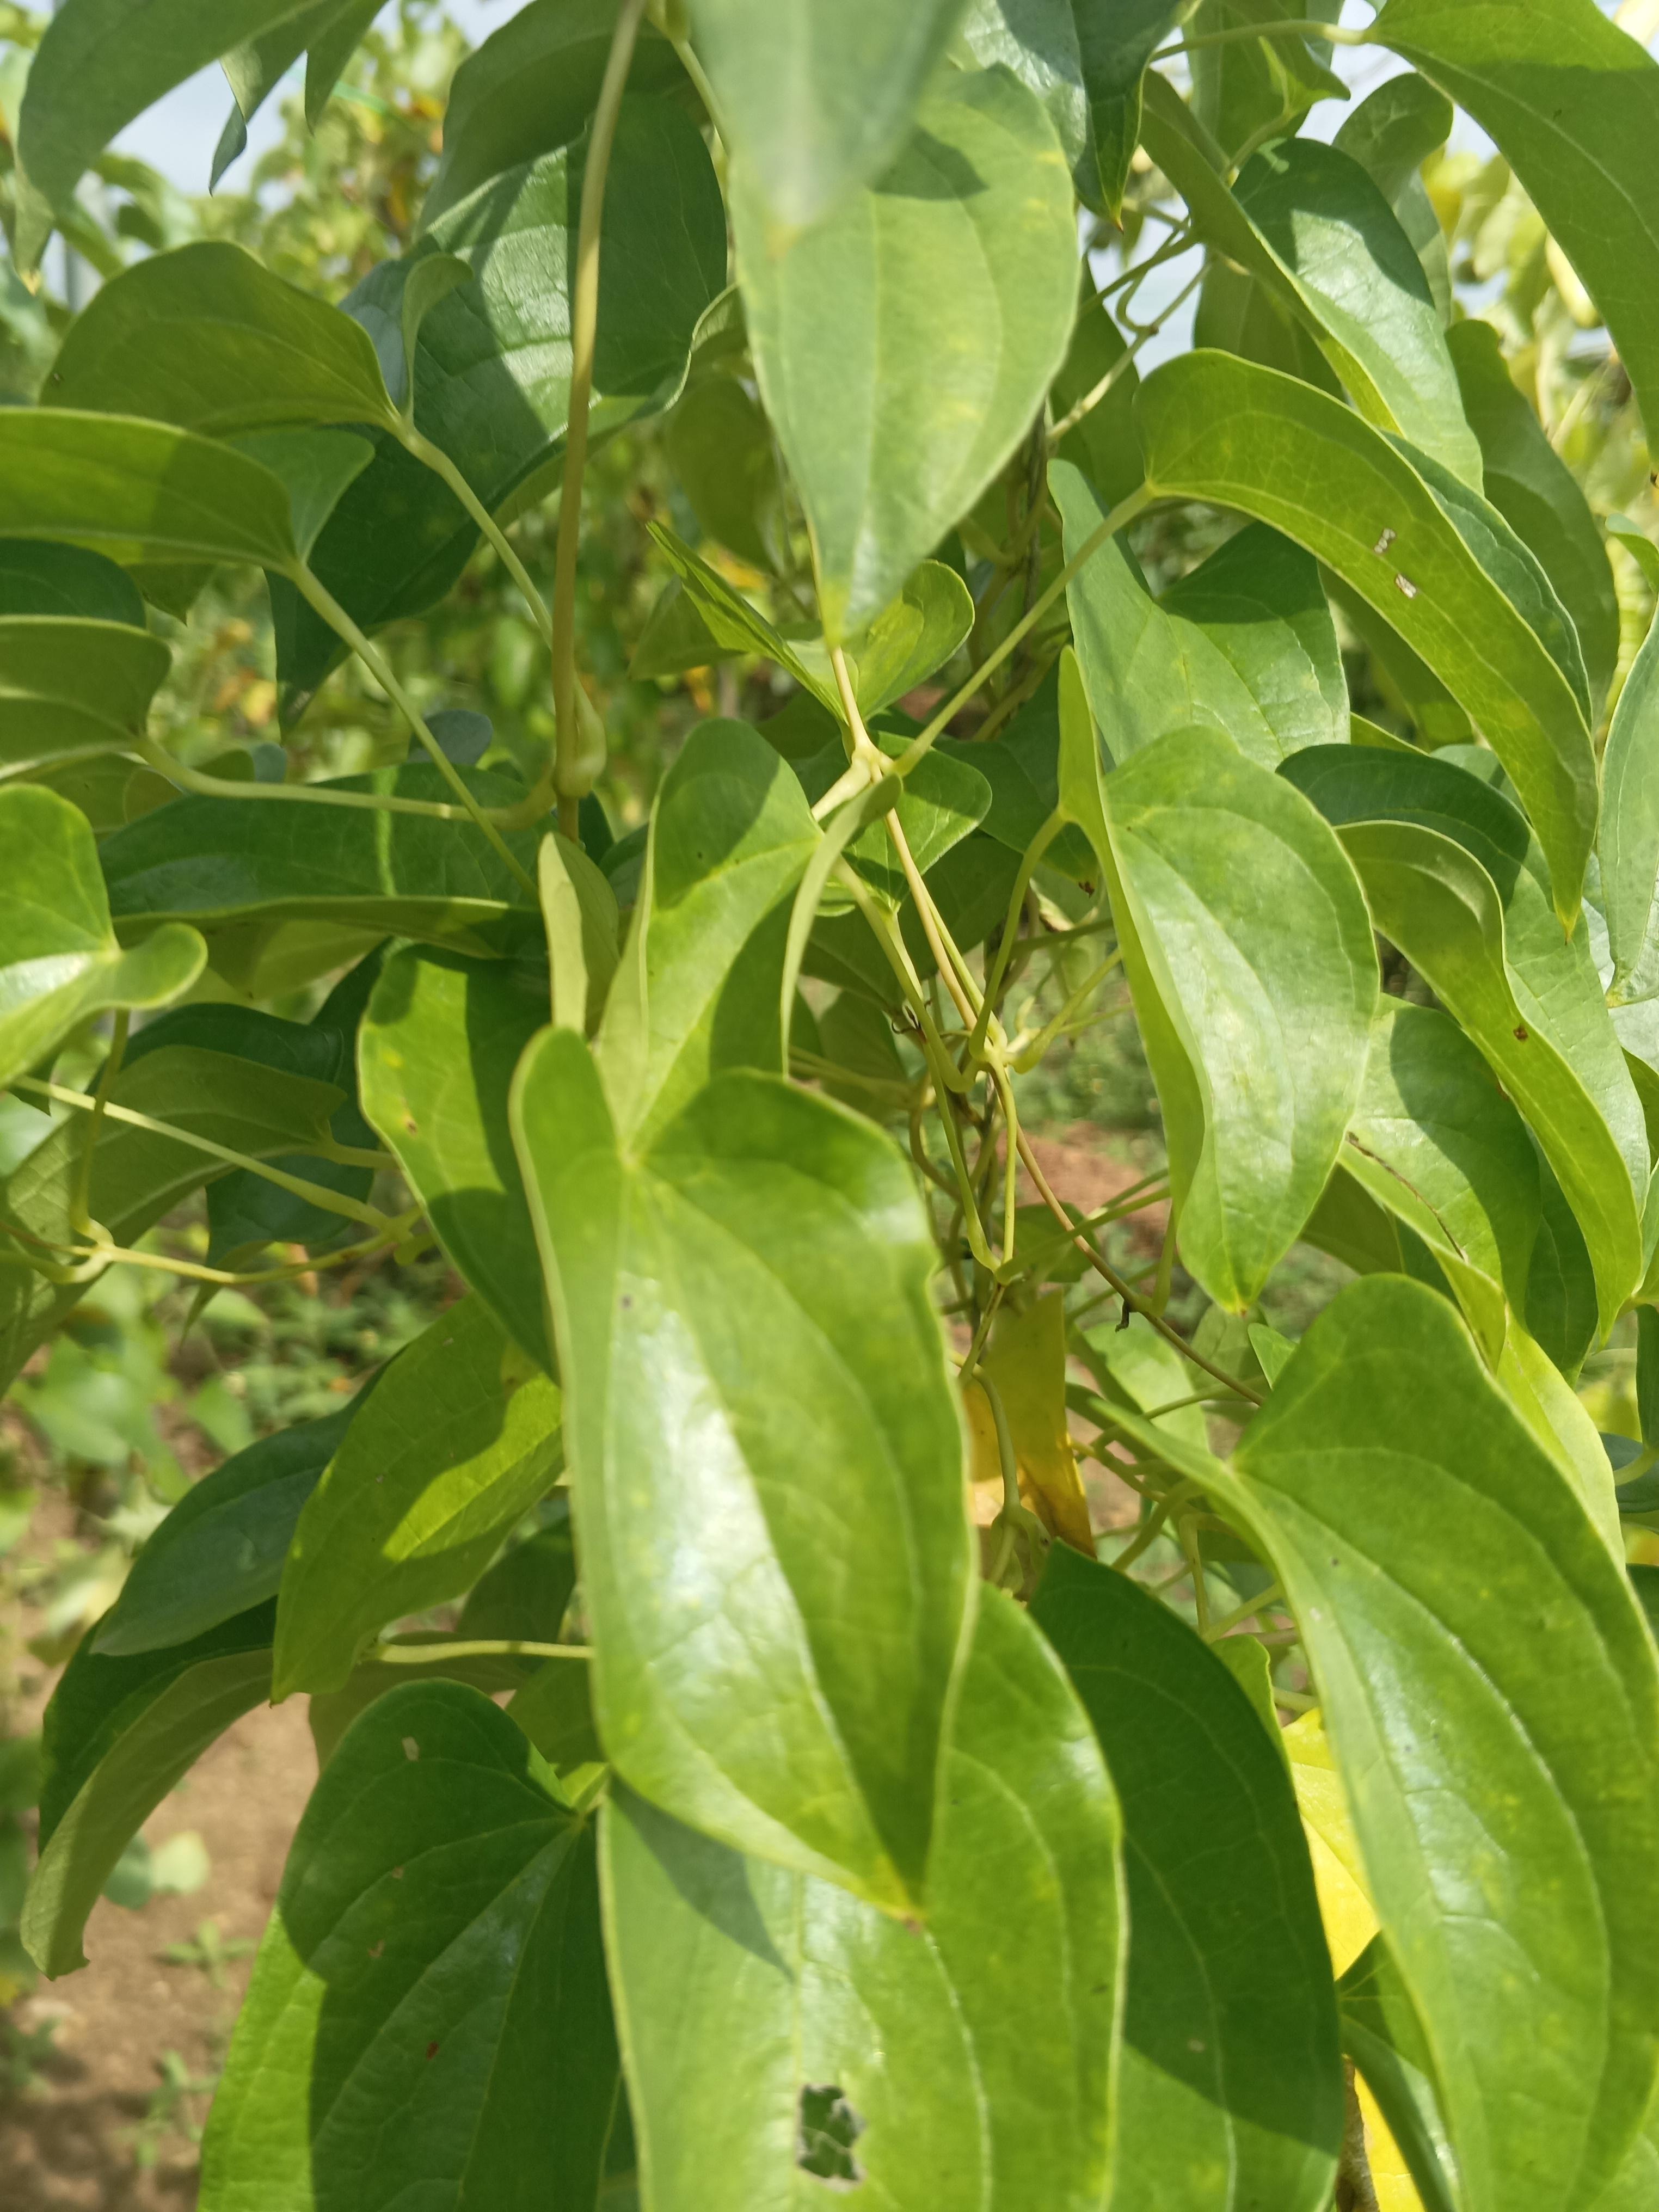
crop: yam
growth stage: maturity
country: Nigeria
